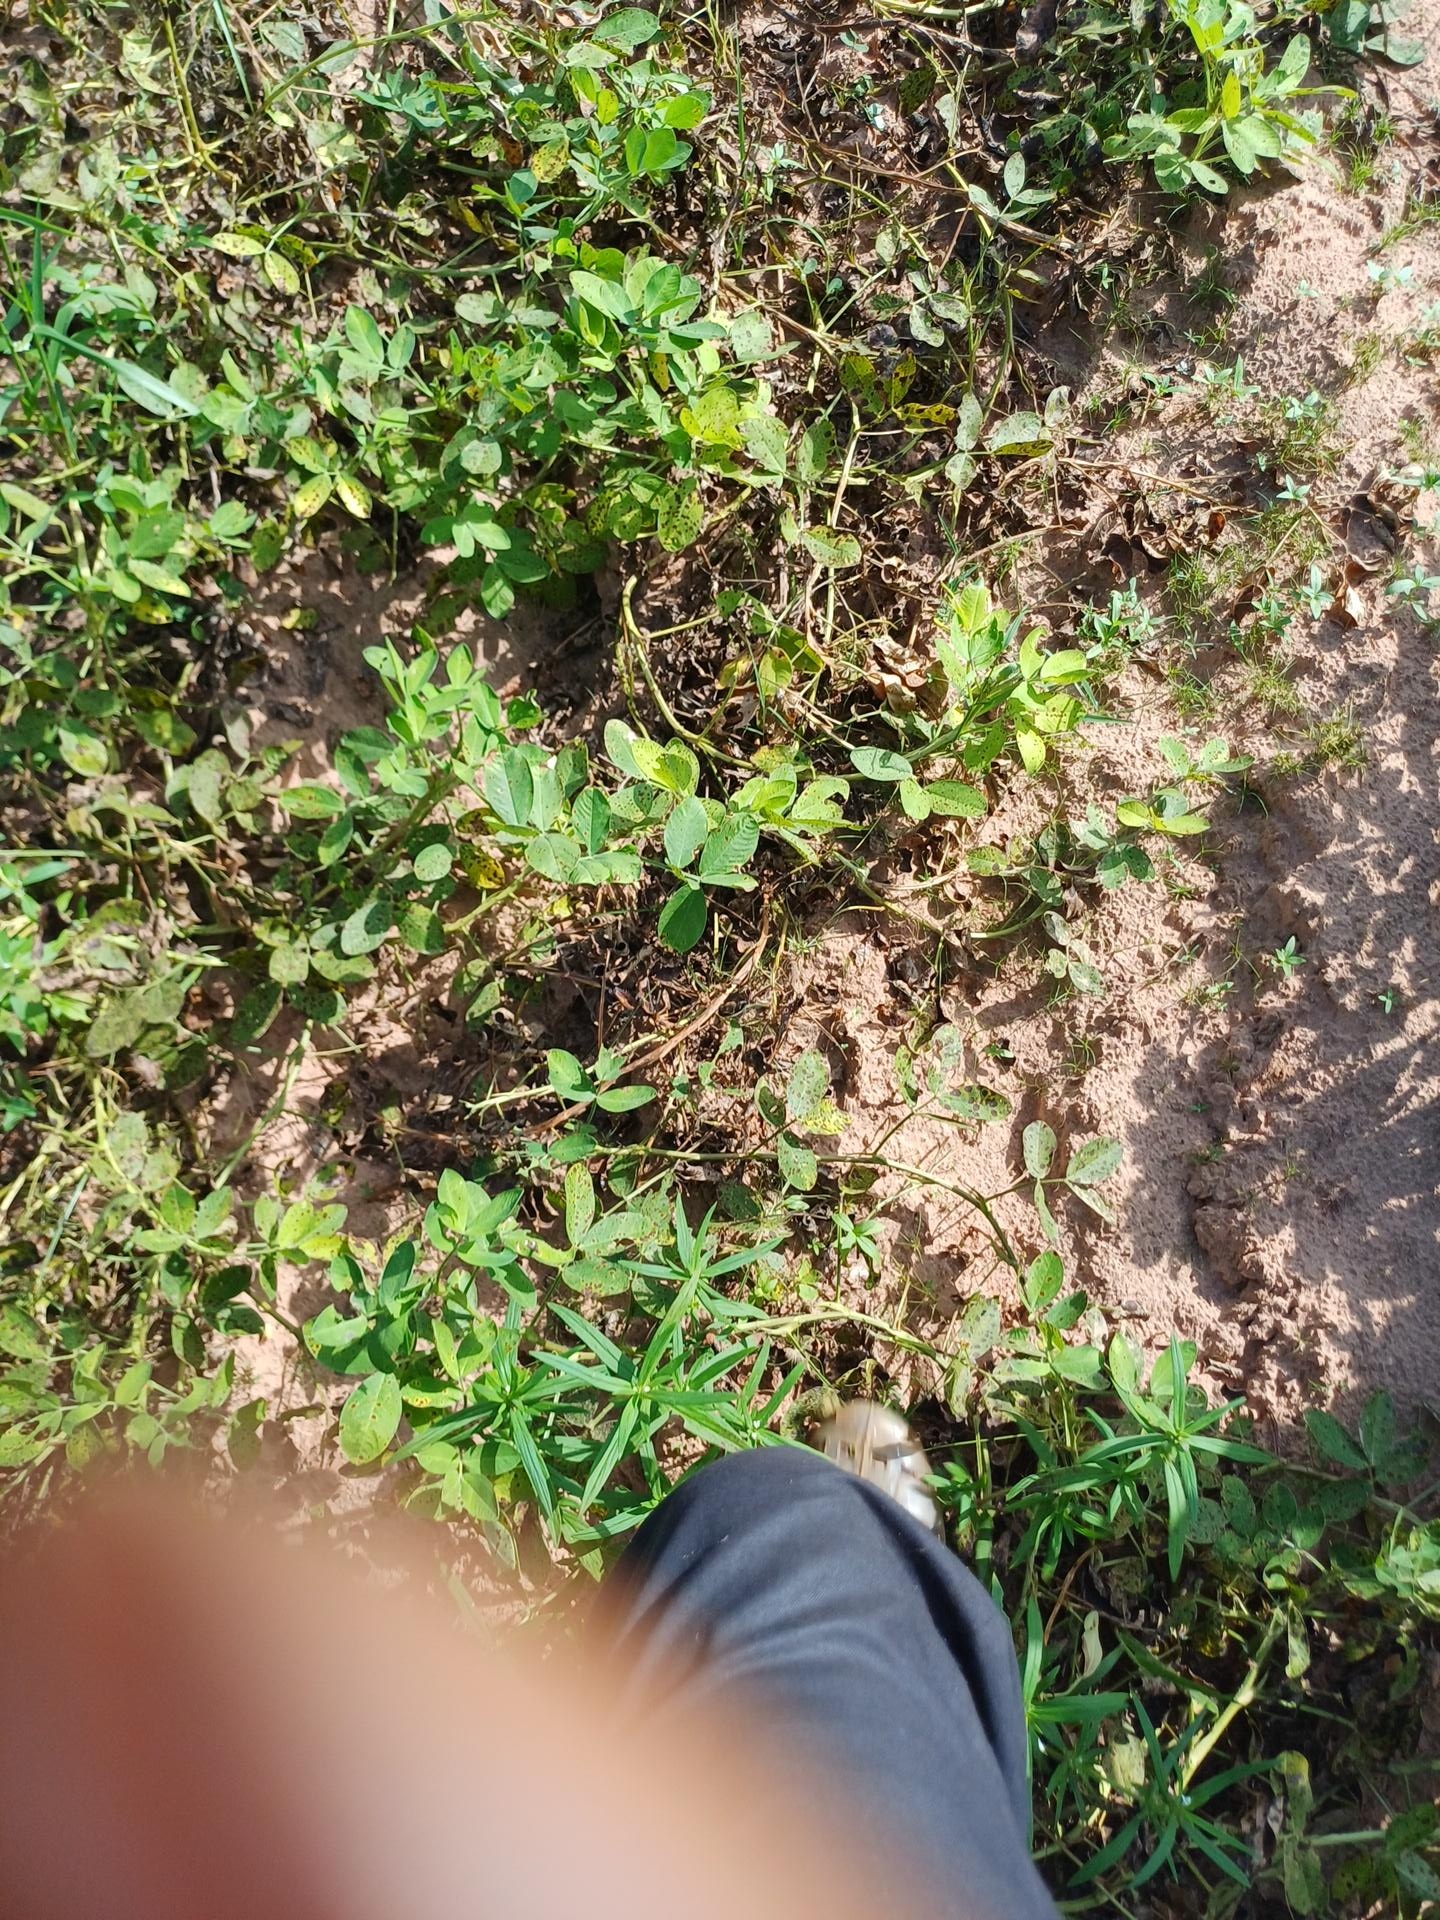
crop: groundnut
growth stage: flowering
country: Senegal
